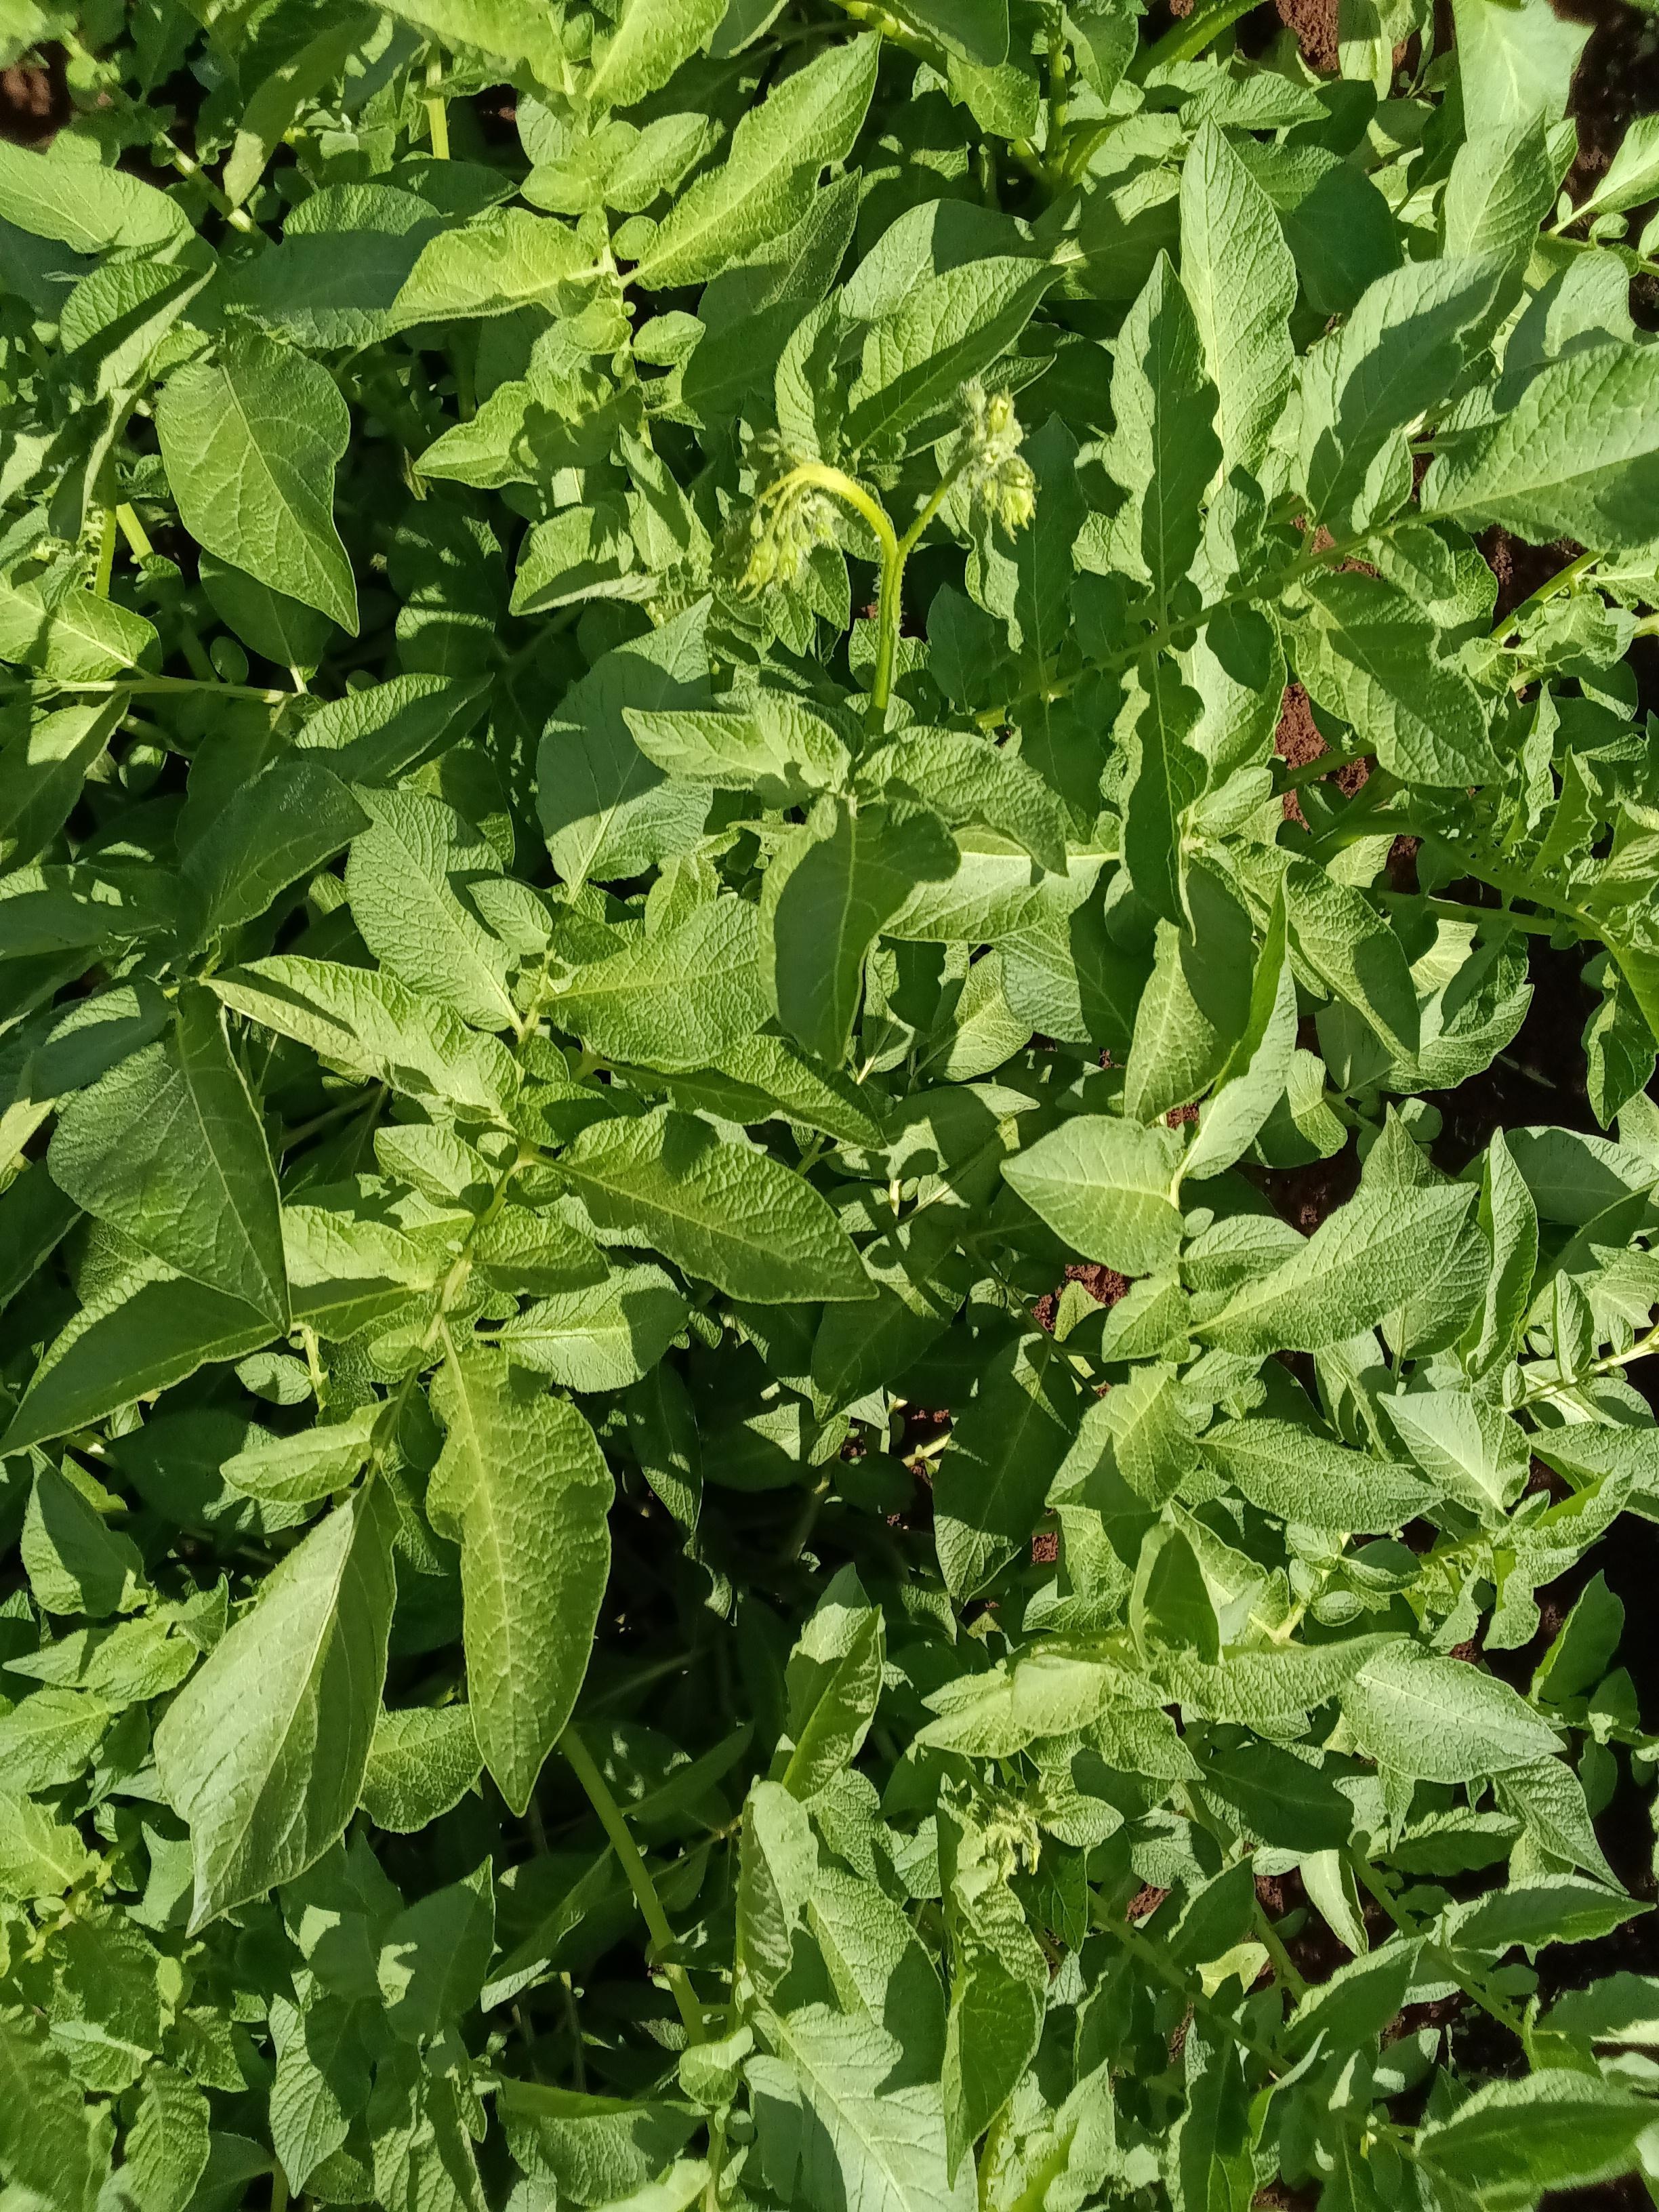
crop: potato
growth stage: vegetative
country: Kenya
